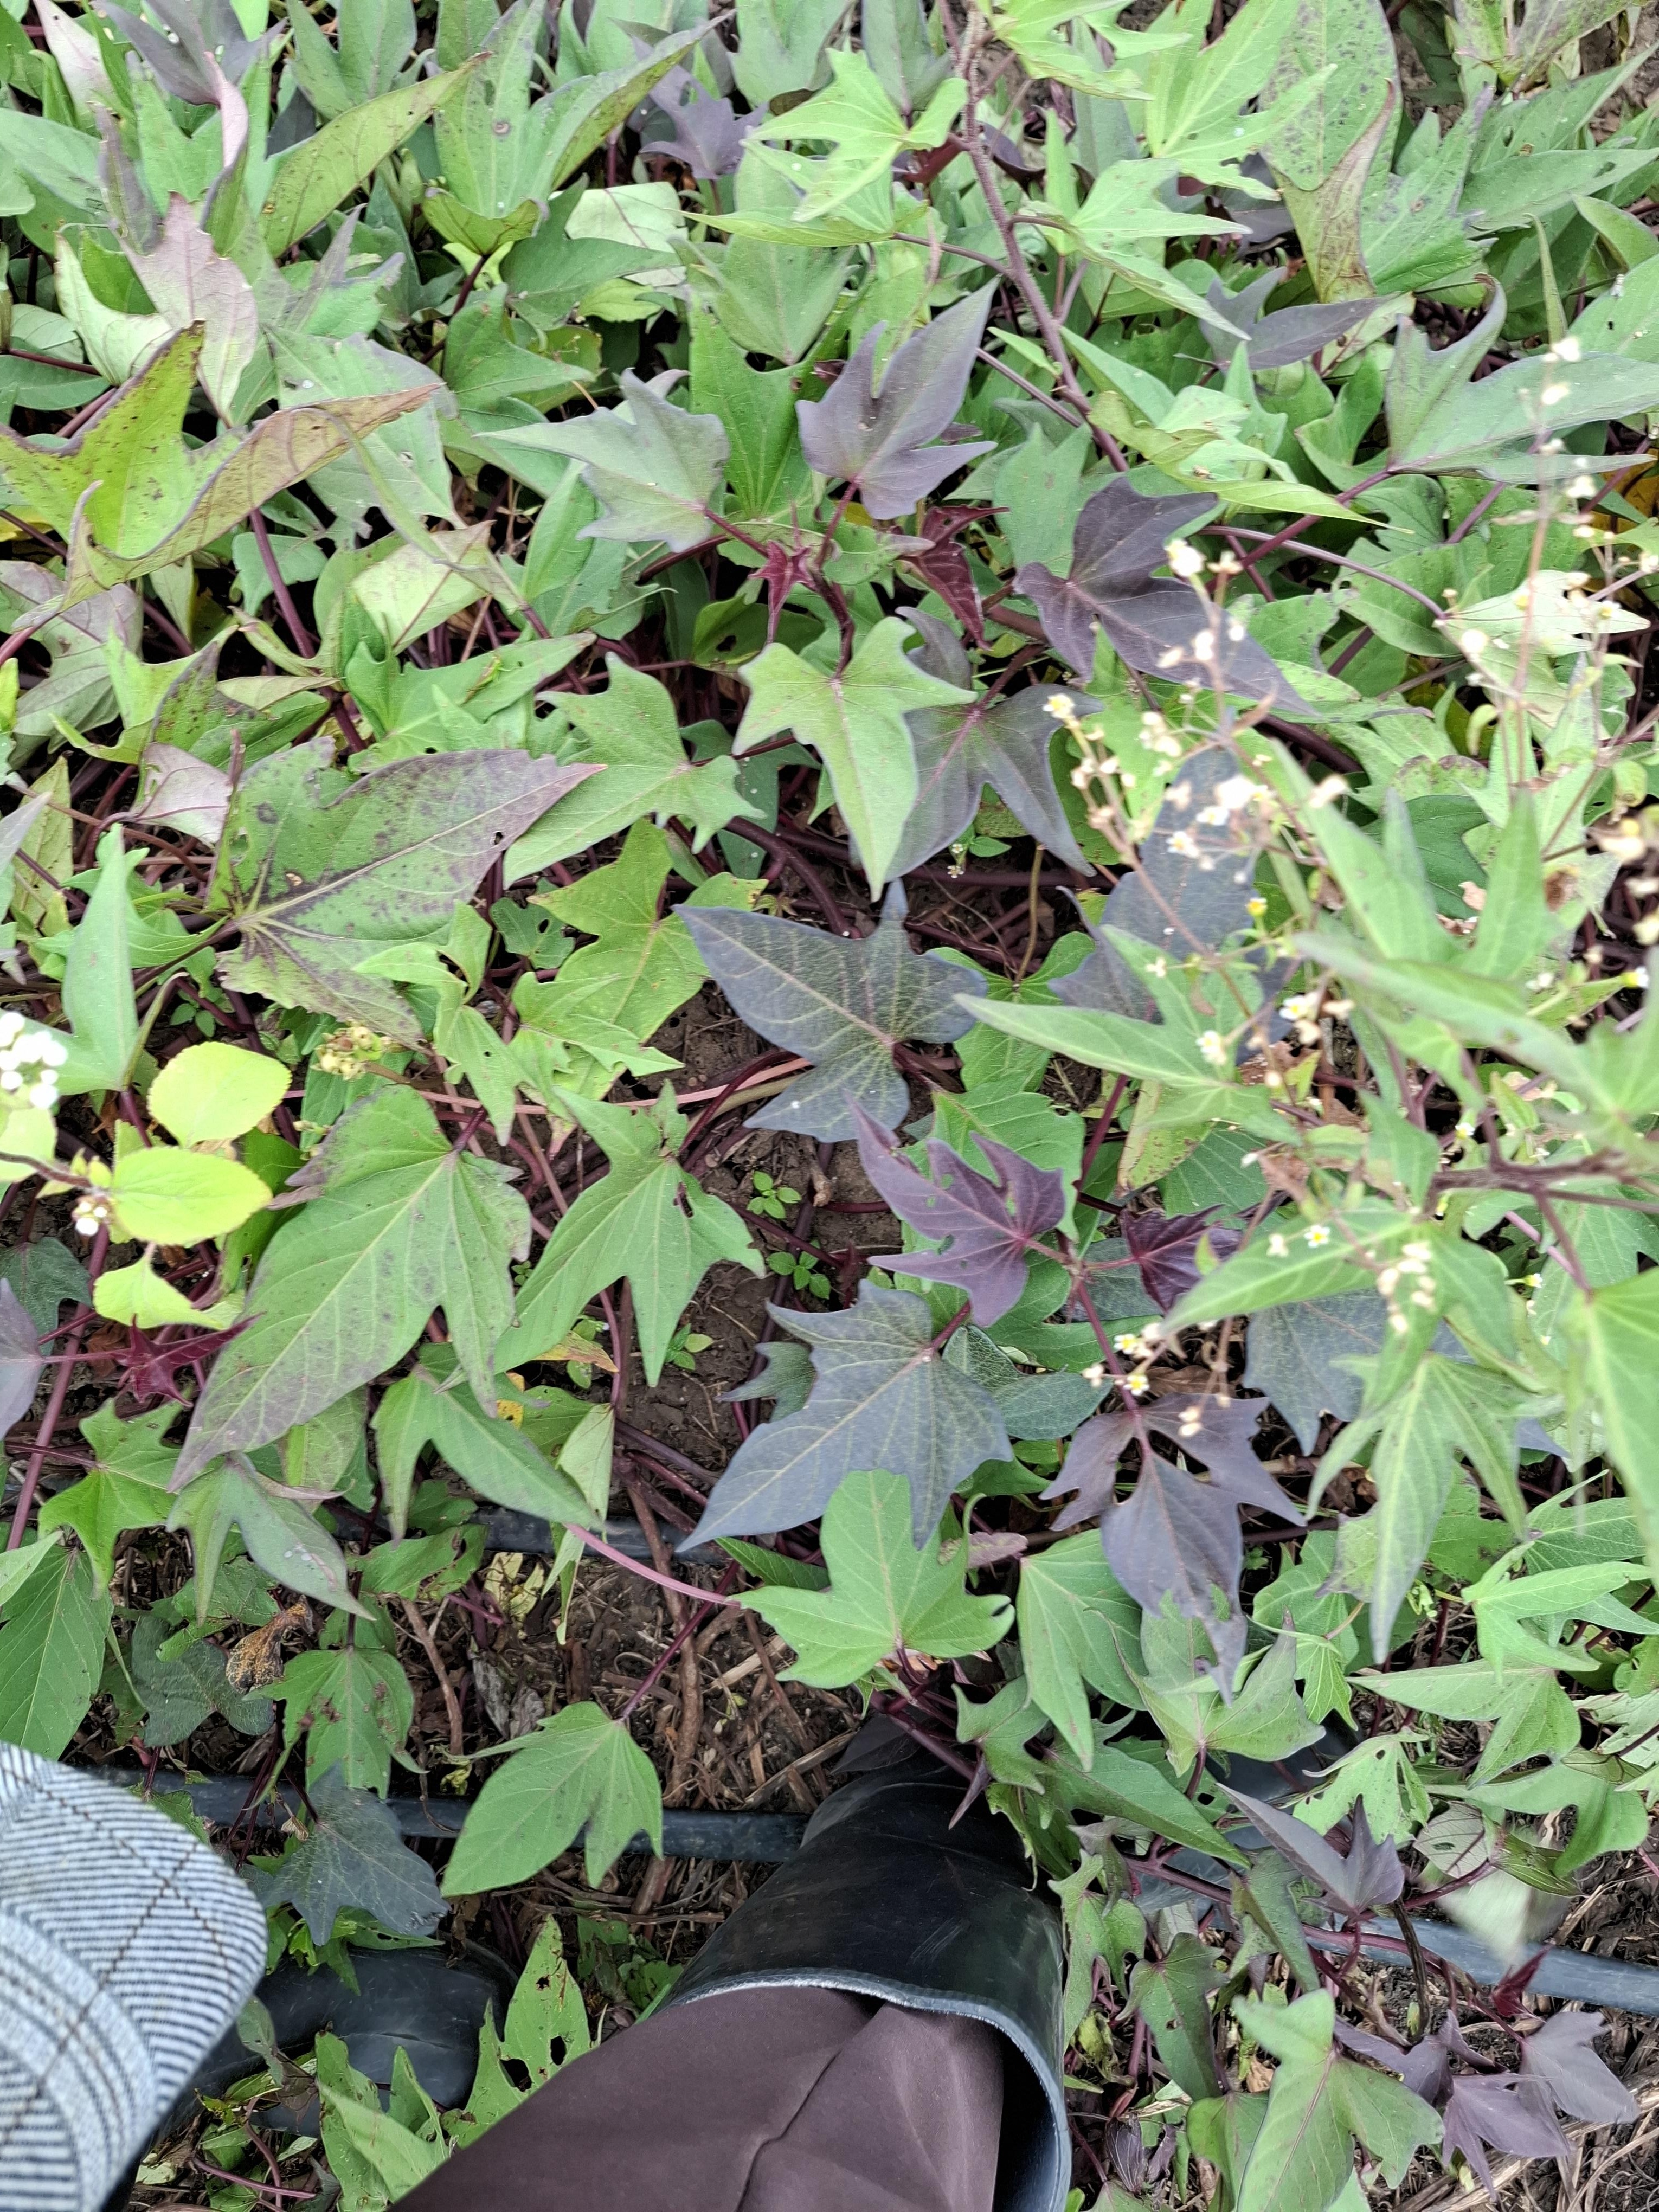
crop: sweet potato
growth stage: flowering
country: Tanzania
